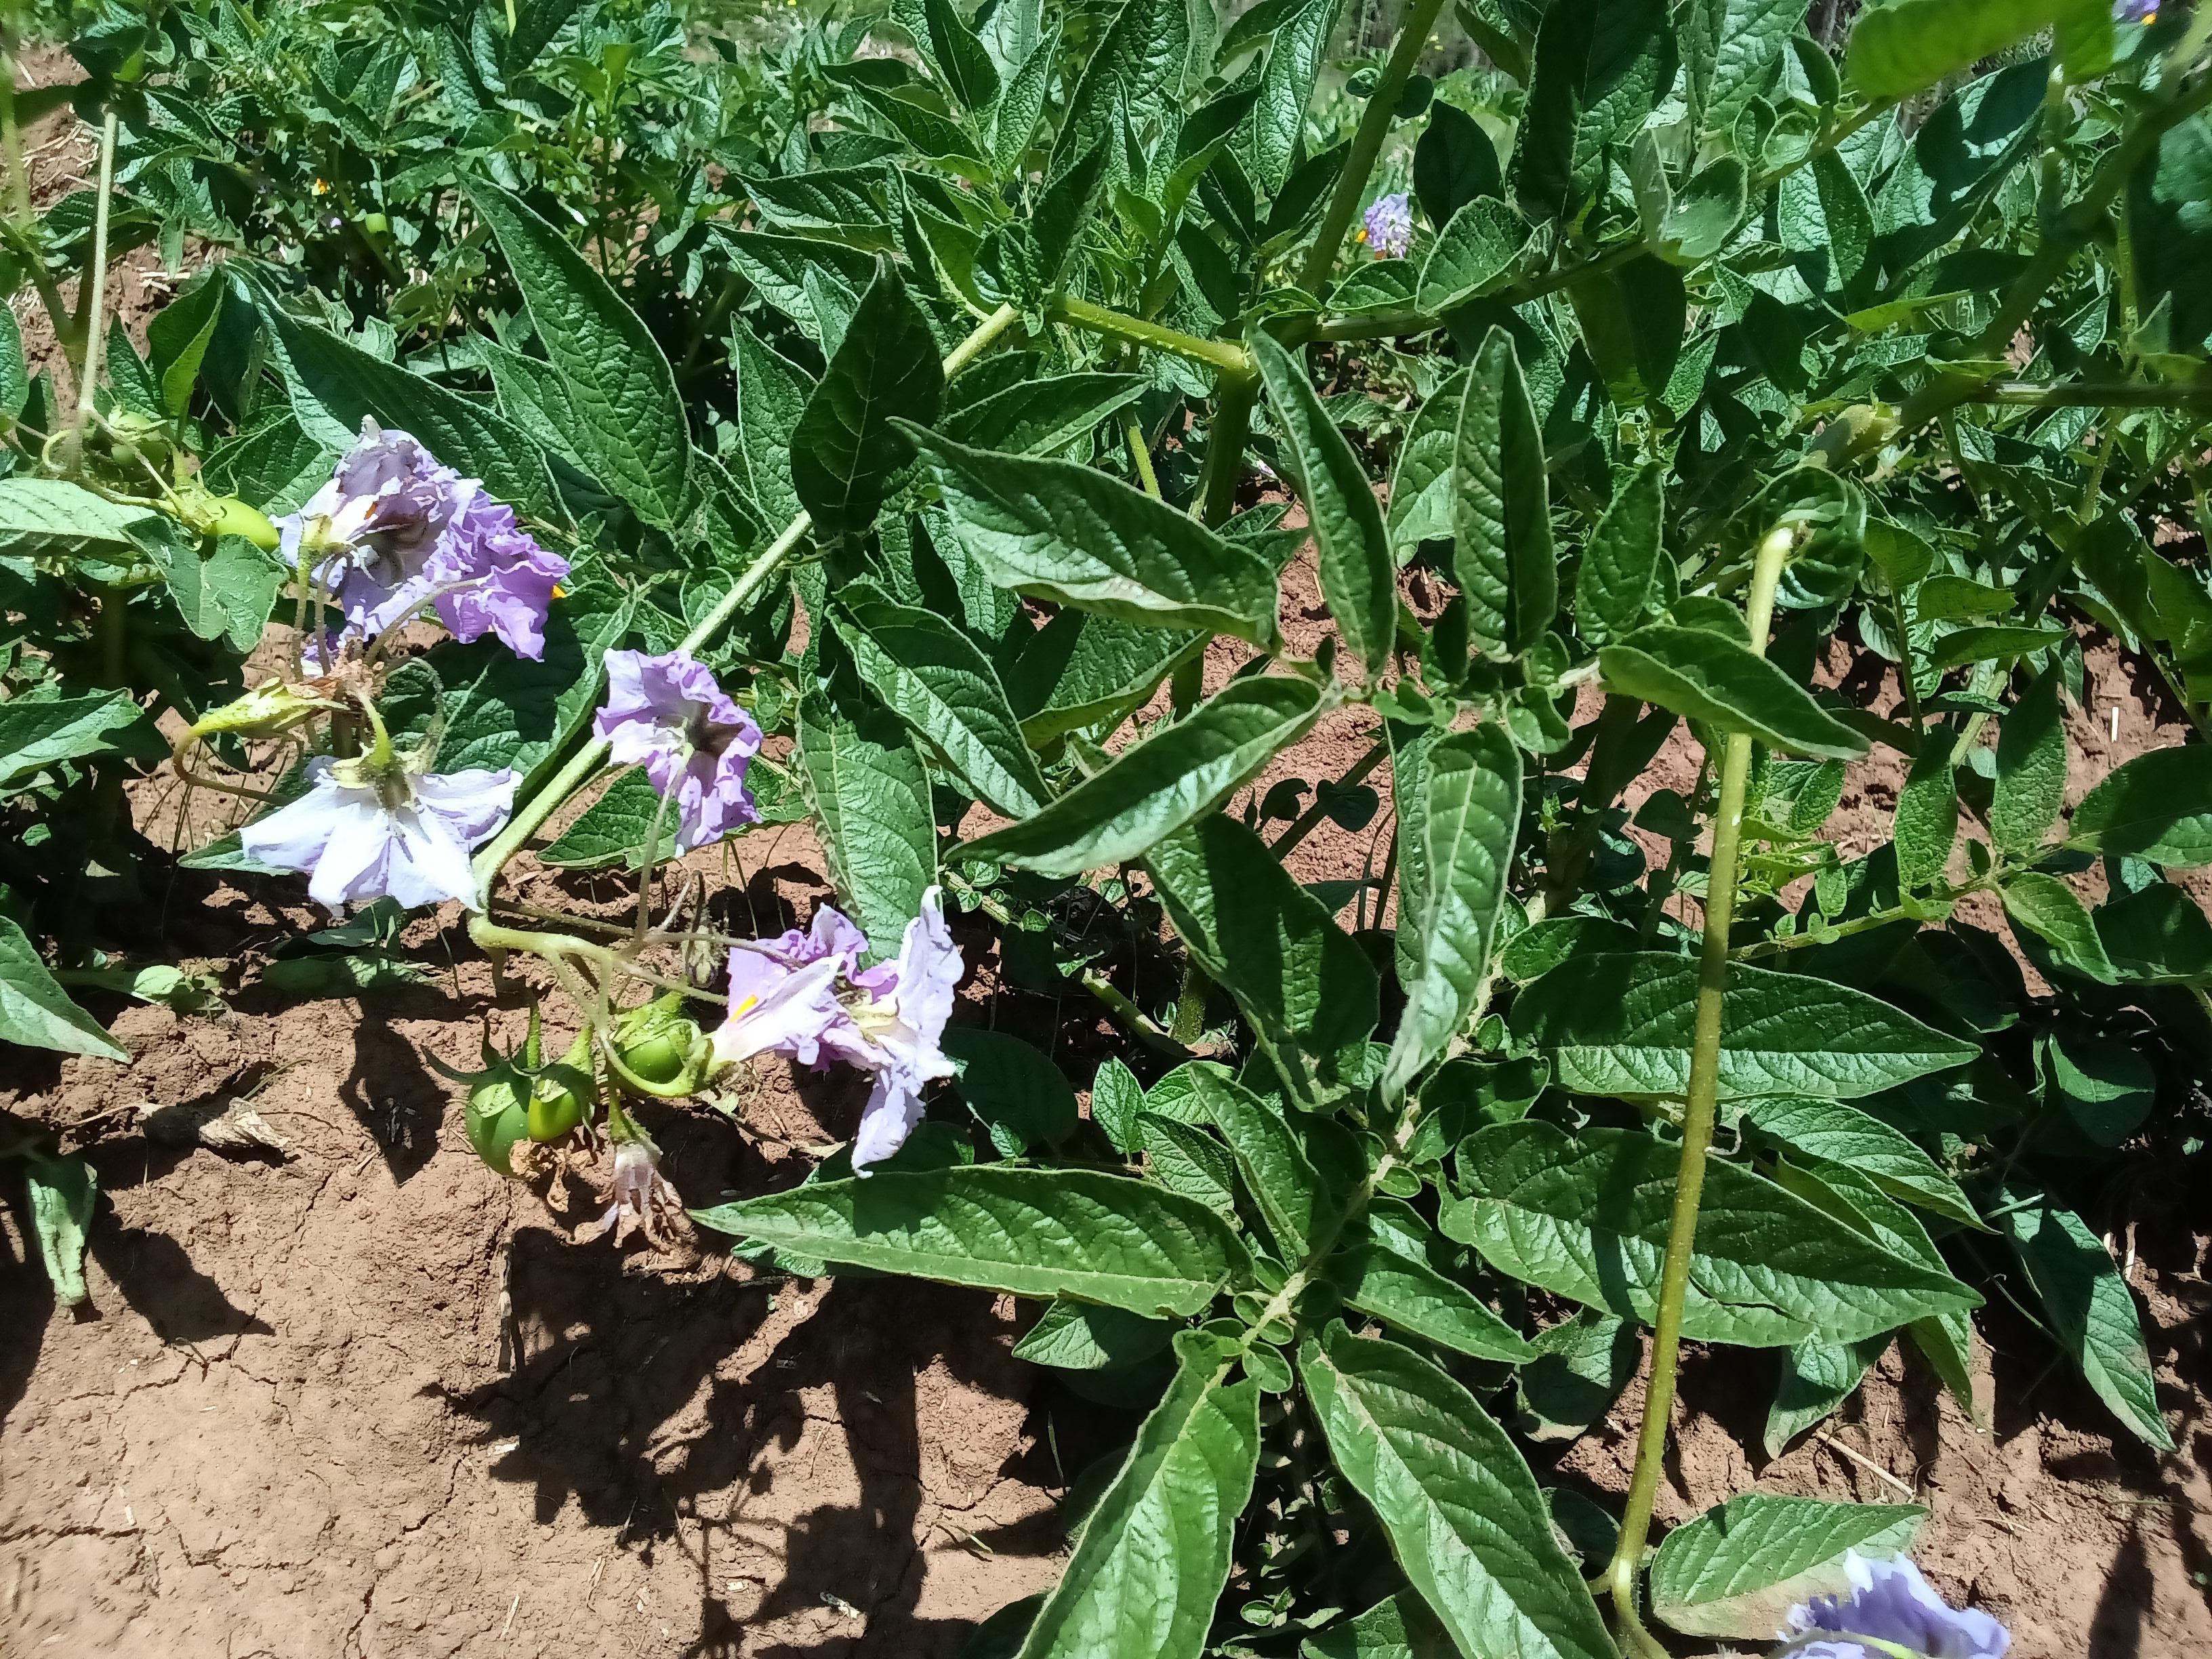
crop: potato
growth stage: flowering
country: Kenya
